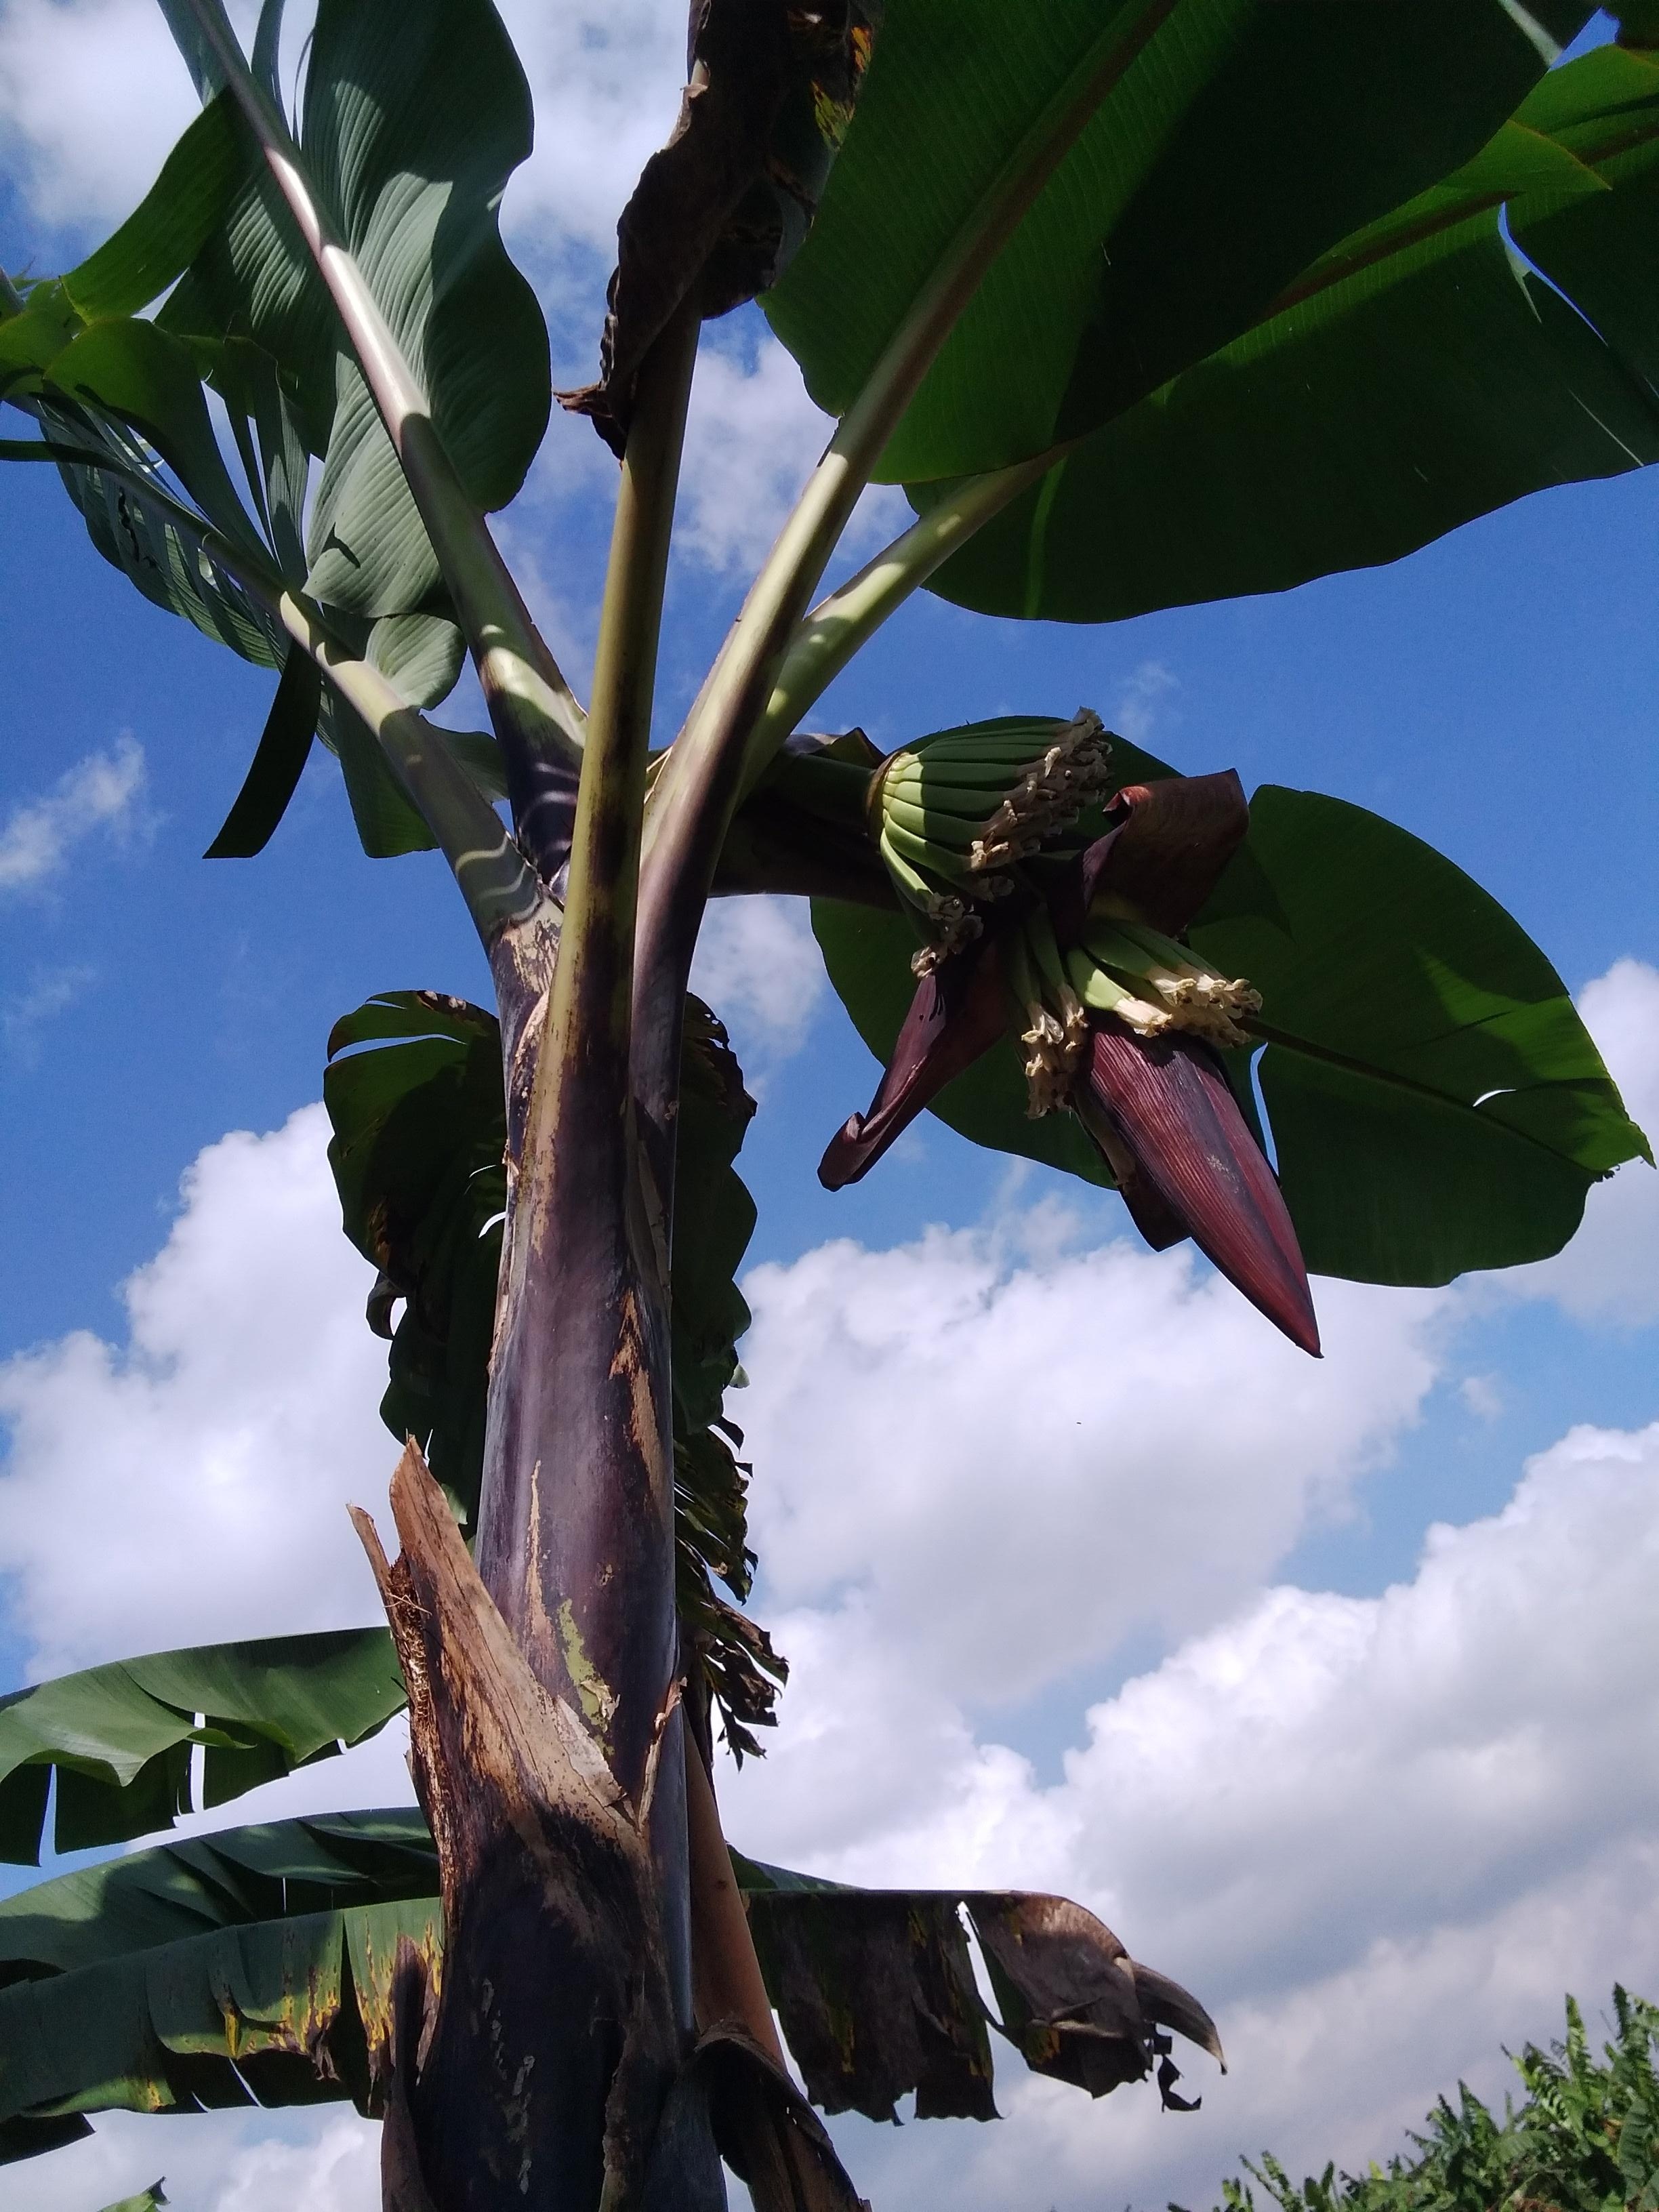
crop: banana
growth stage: flowering
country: Tanzania
